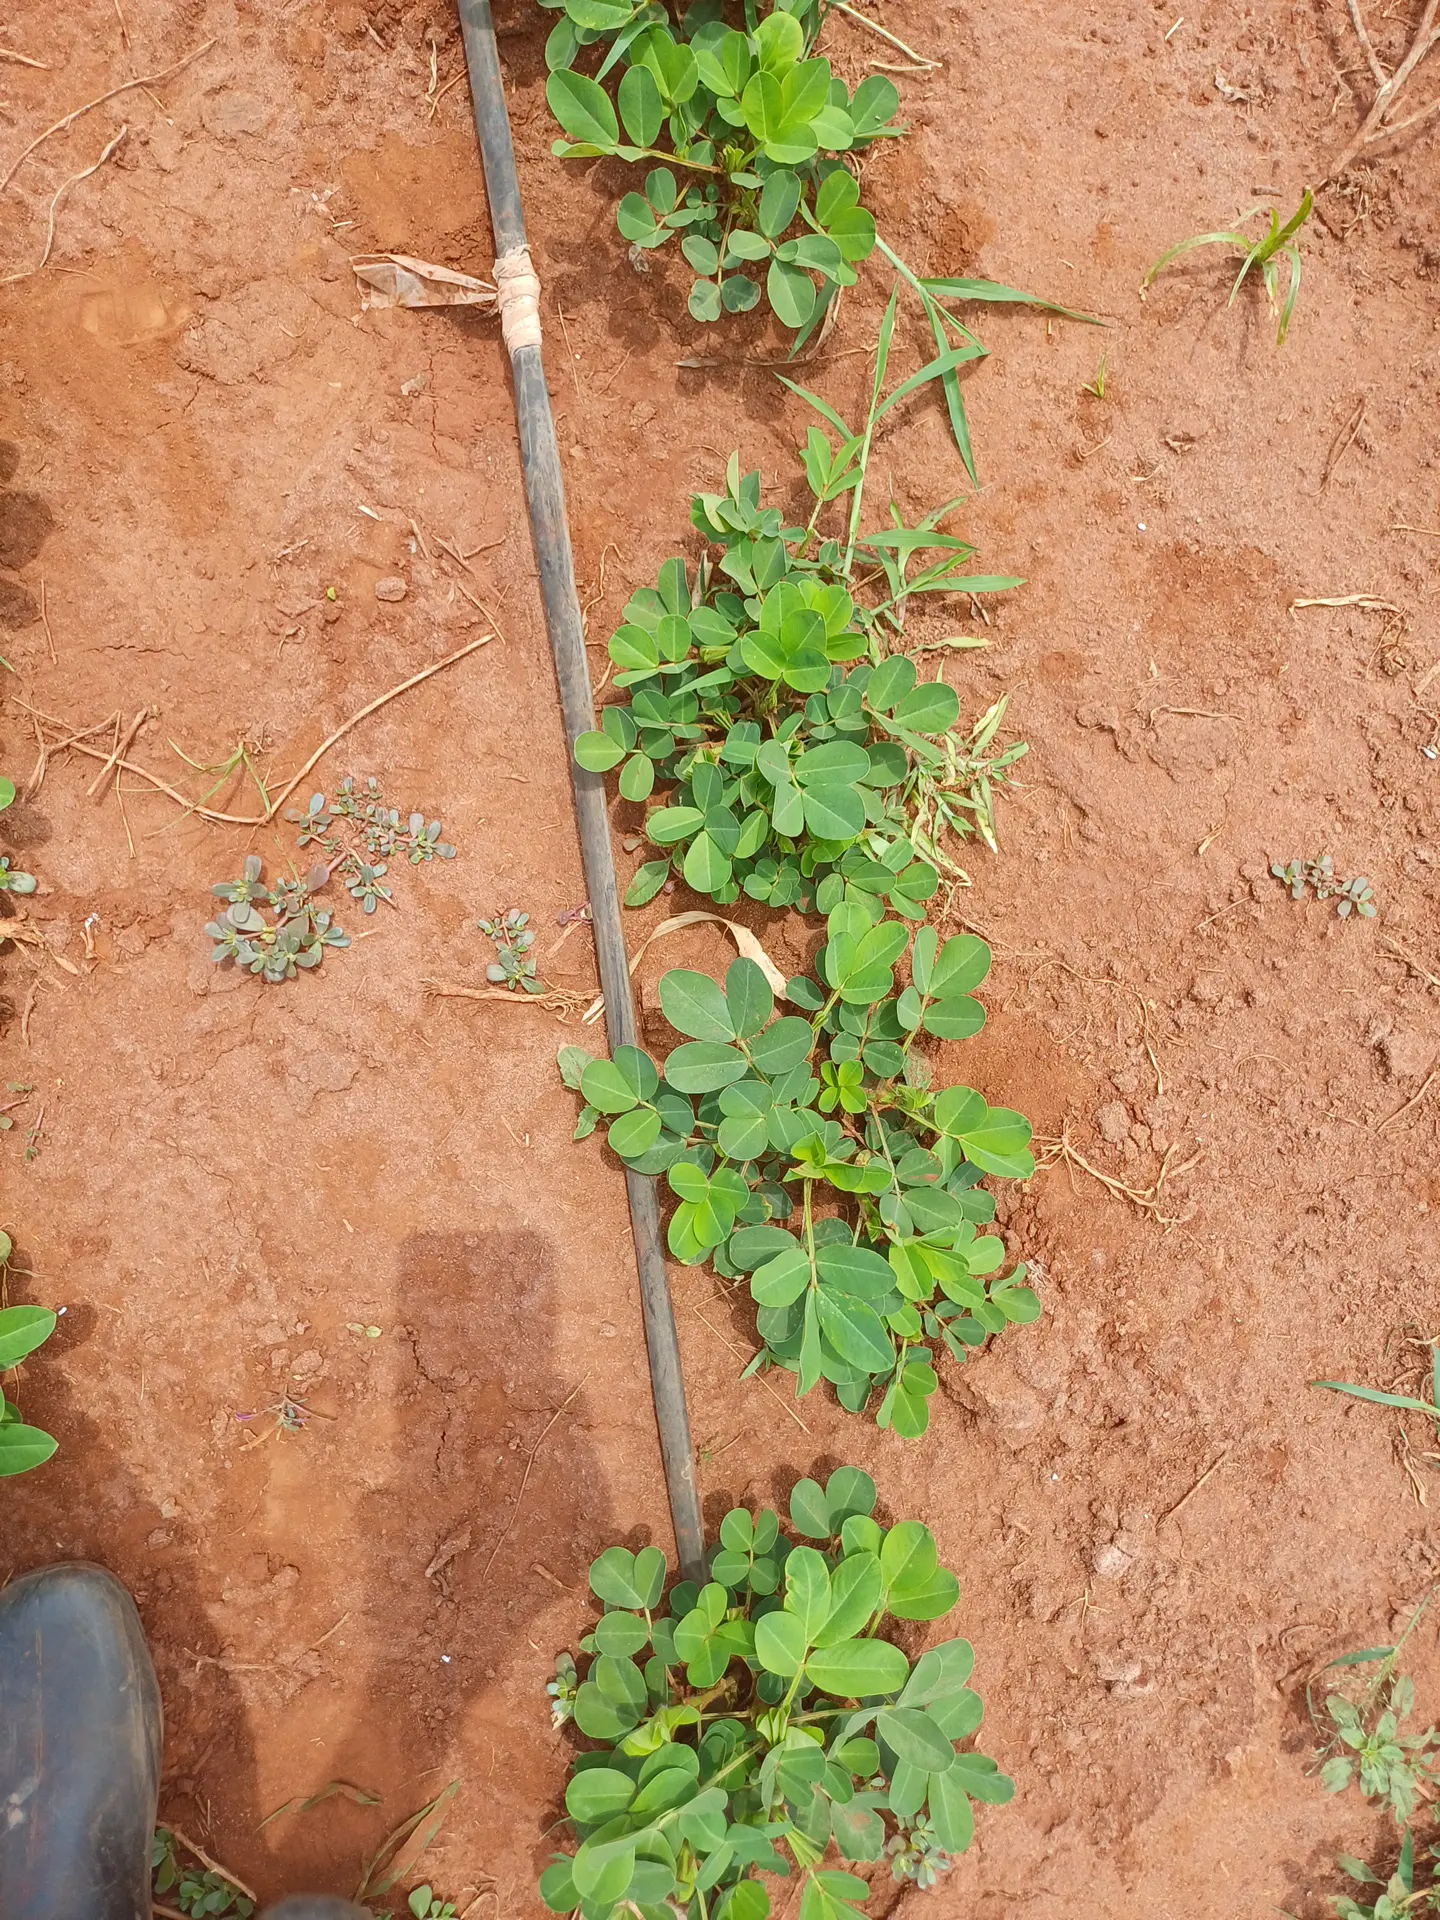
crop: groundnut
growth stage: vegetative
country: Kenya
